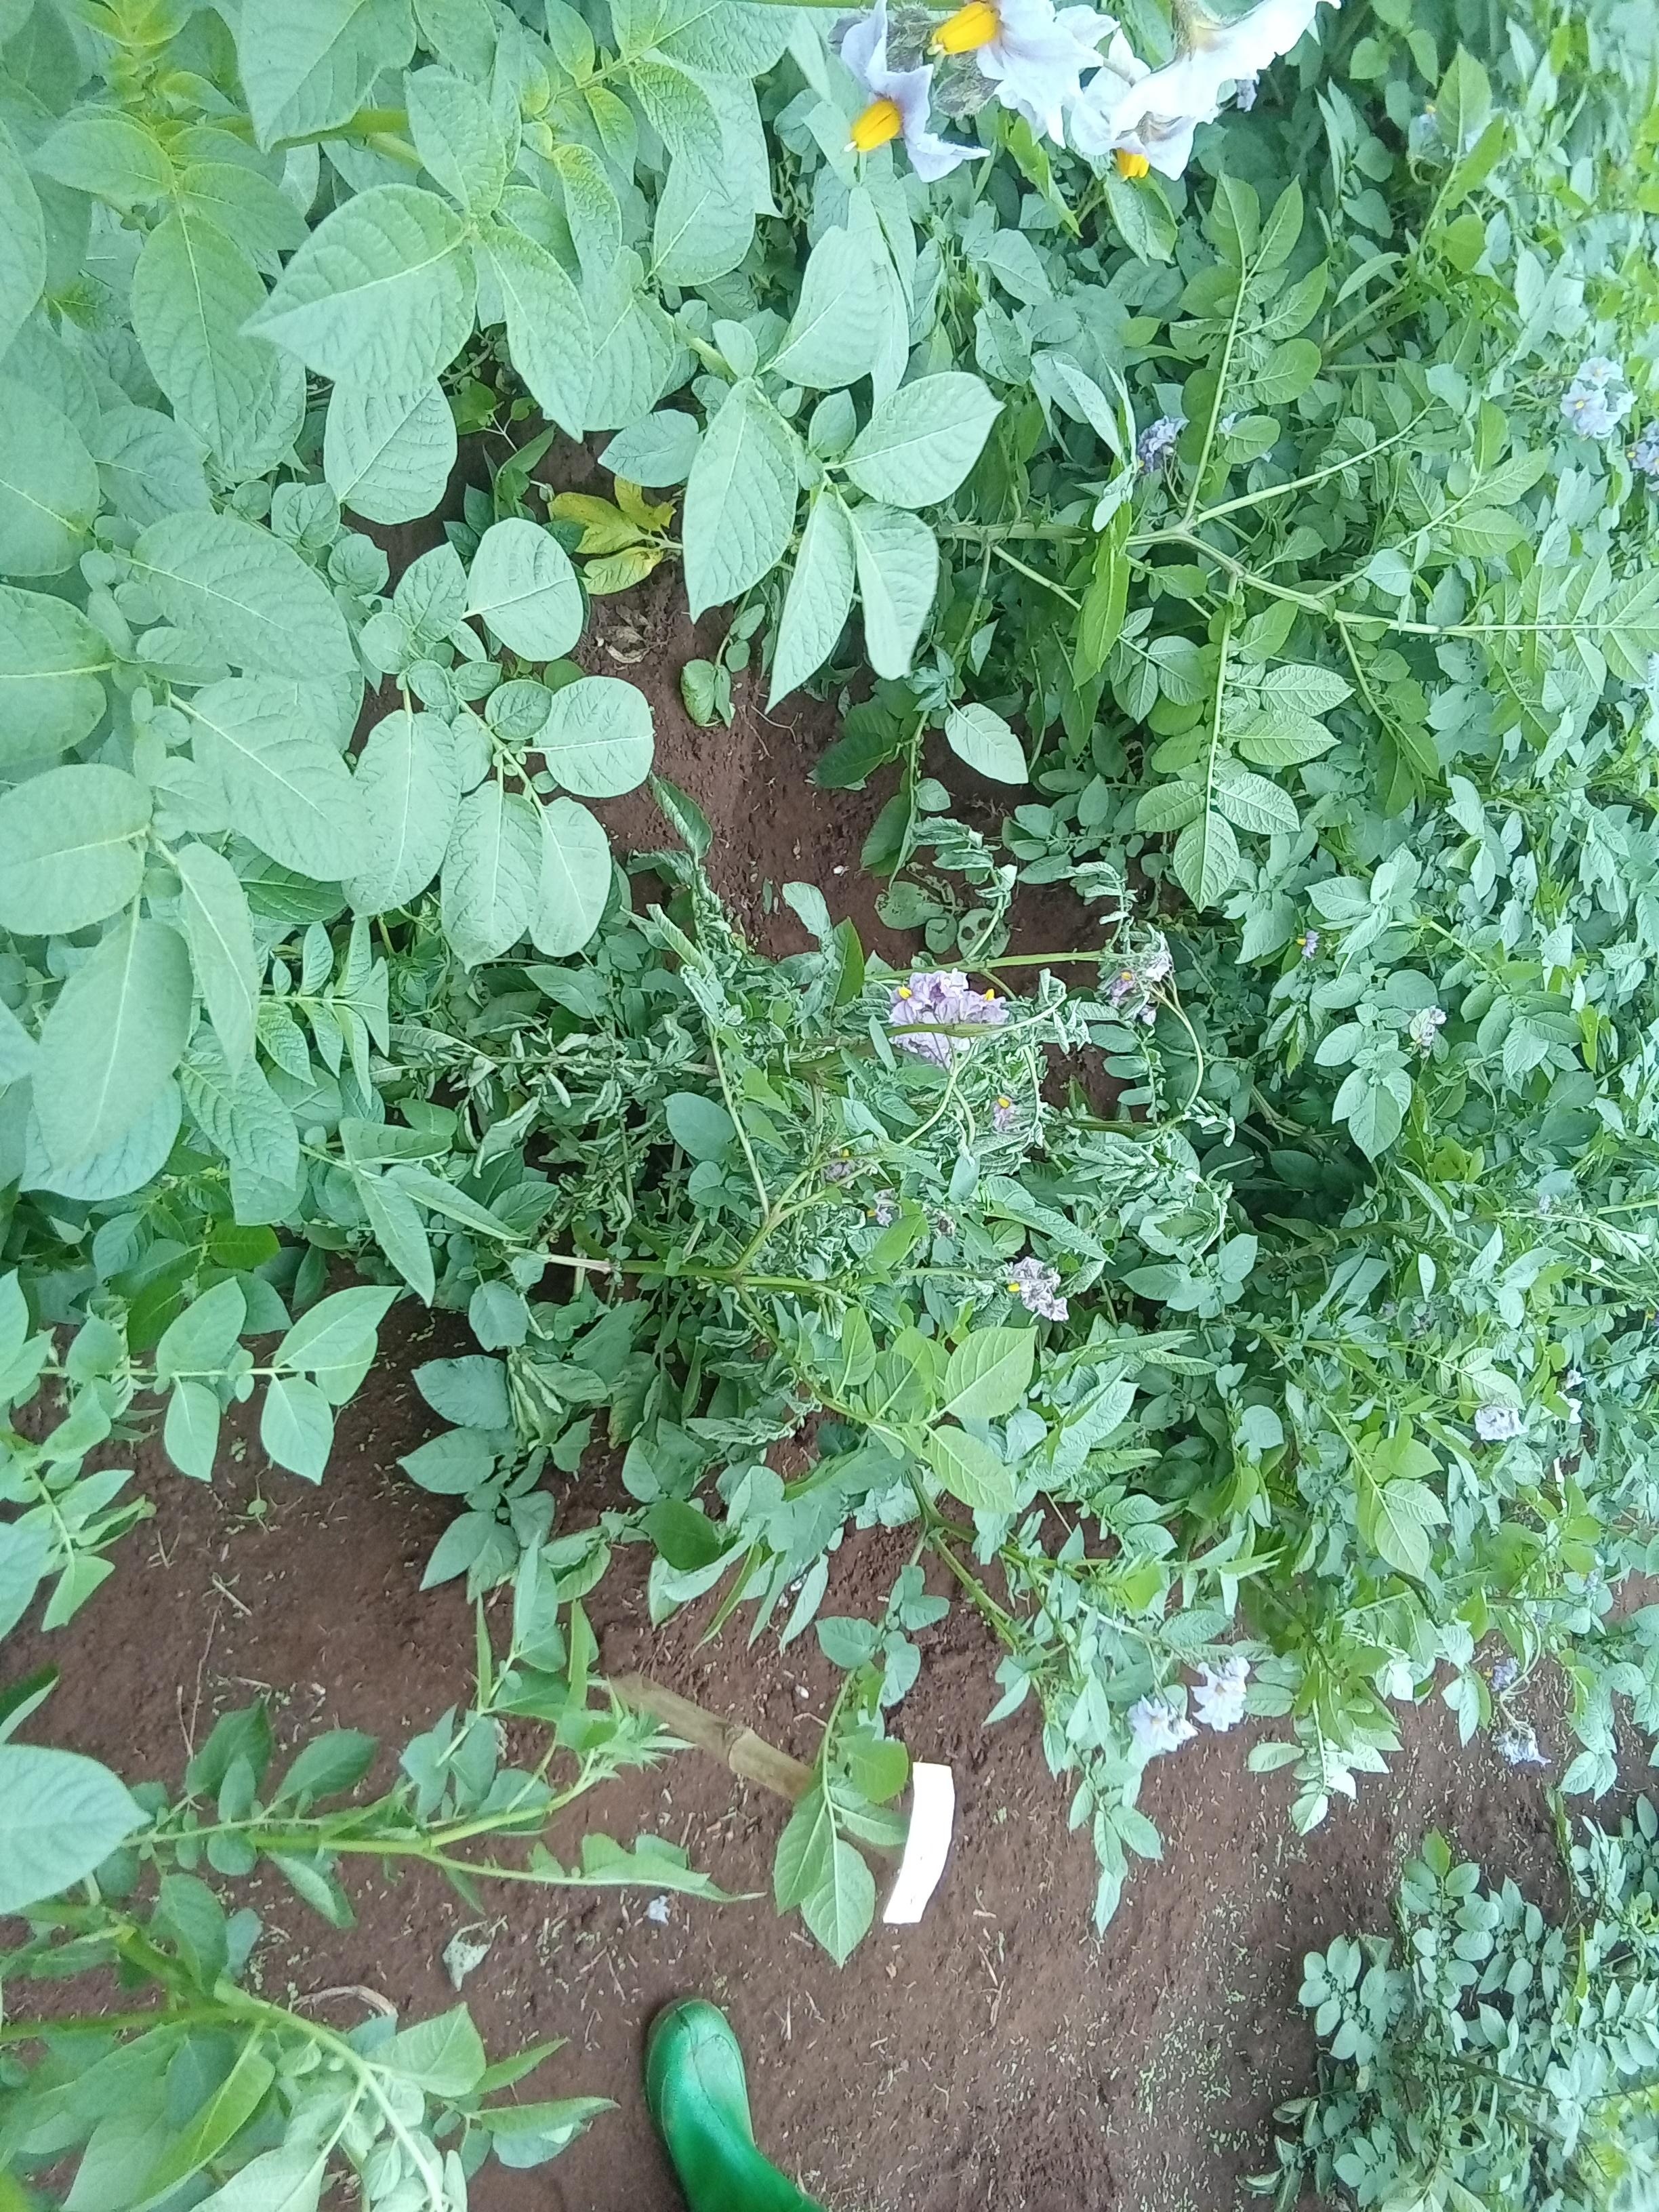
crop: potato
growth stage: flowering
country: Kenya
